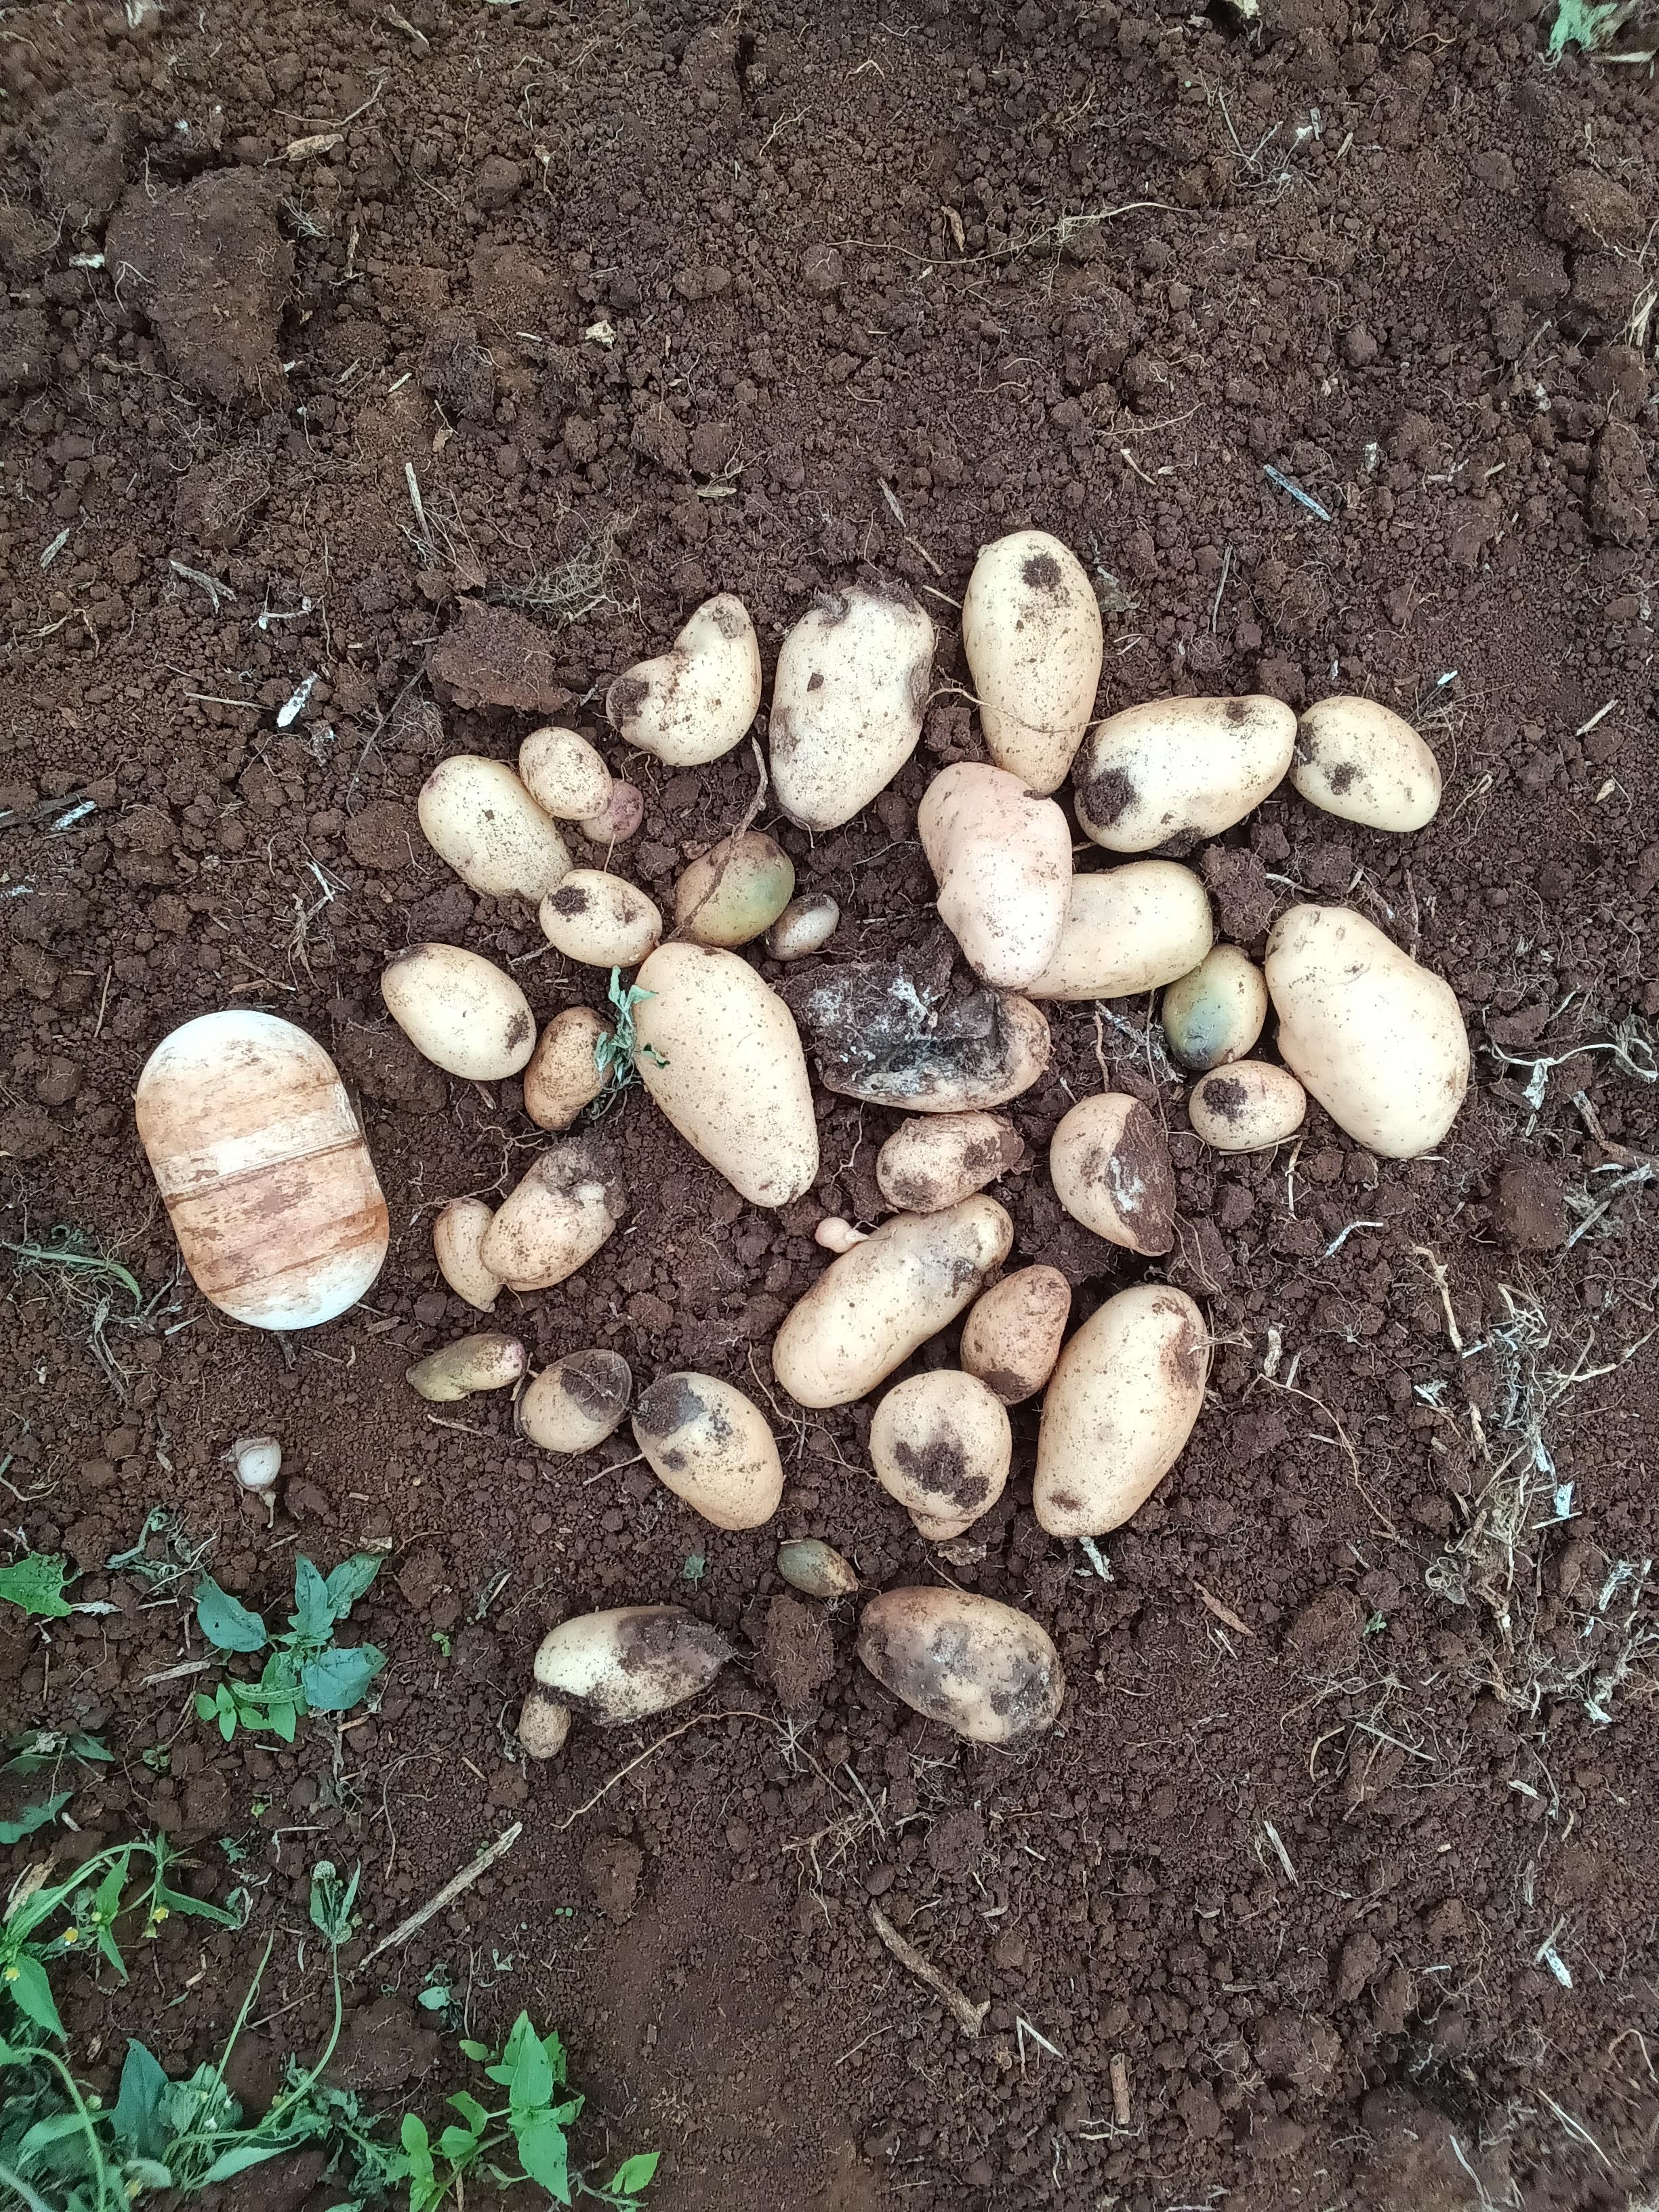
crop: potato
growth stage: harvest
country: Kenya
